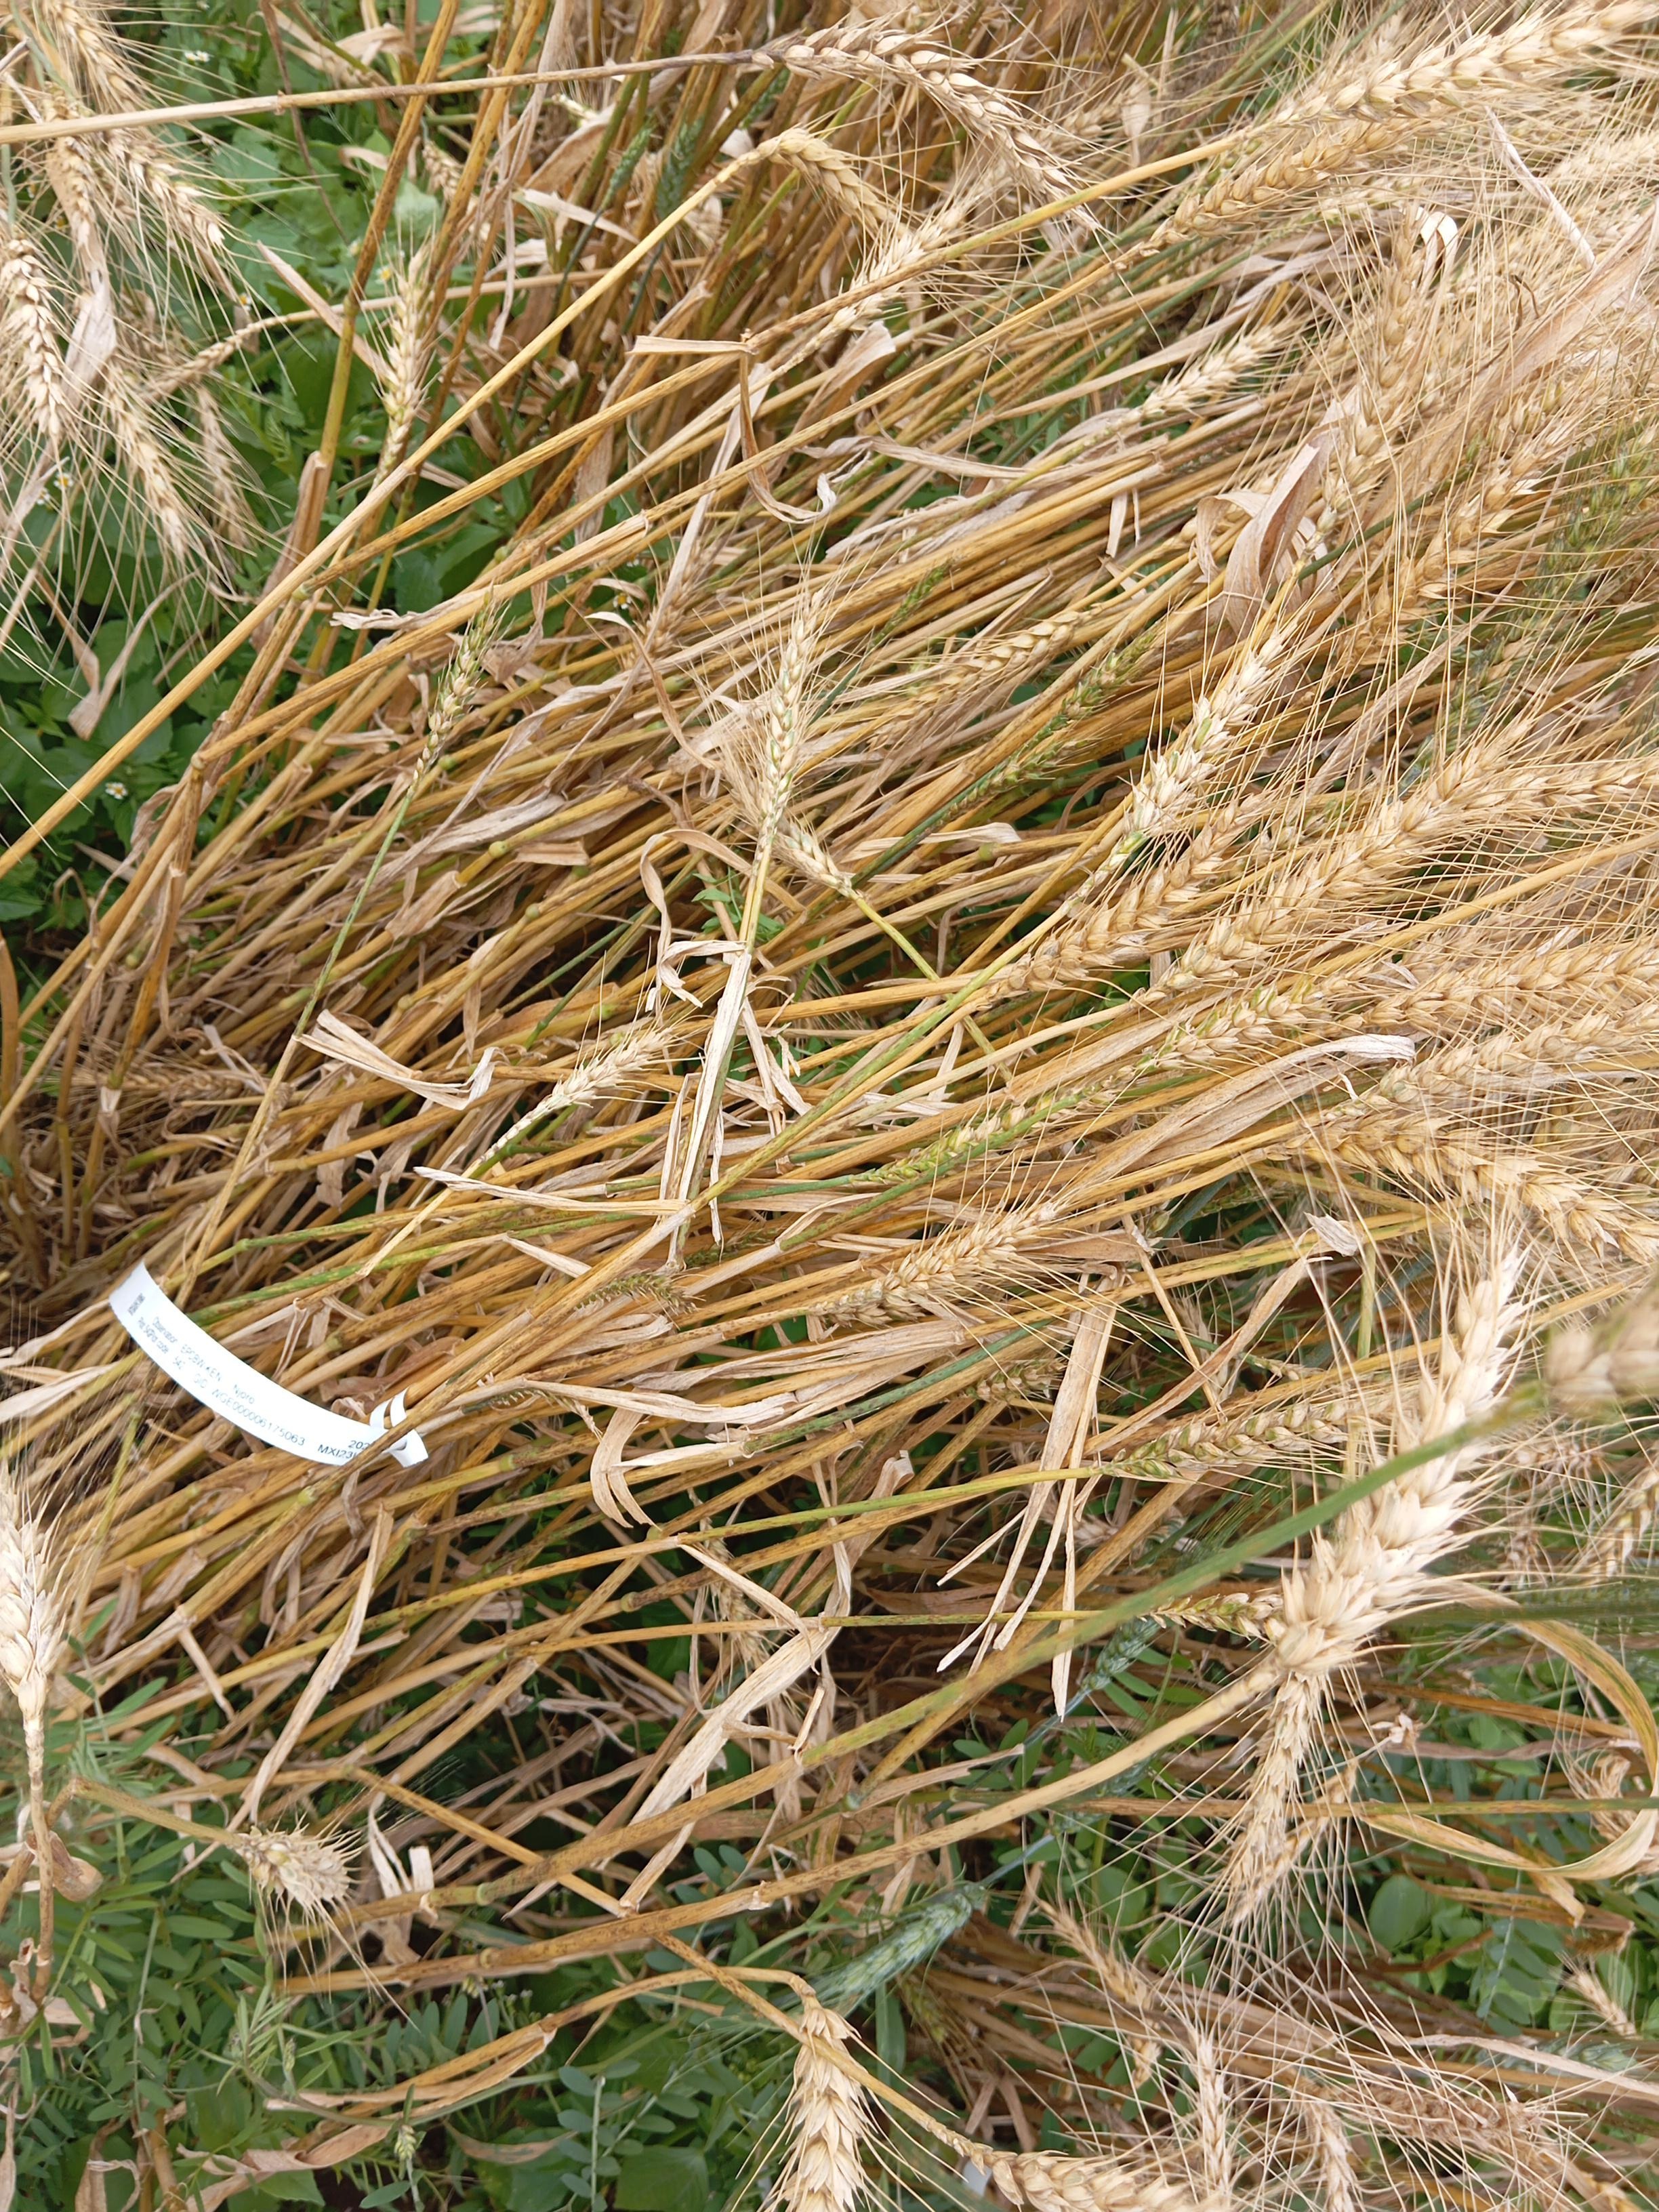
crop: wheat
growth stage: maturity
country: Kenya
